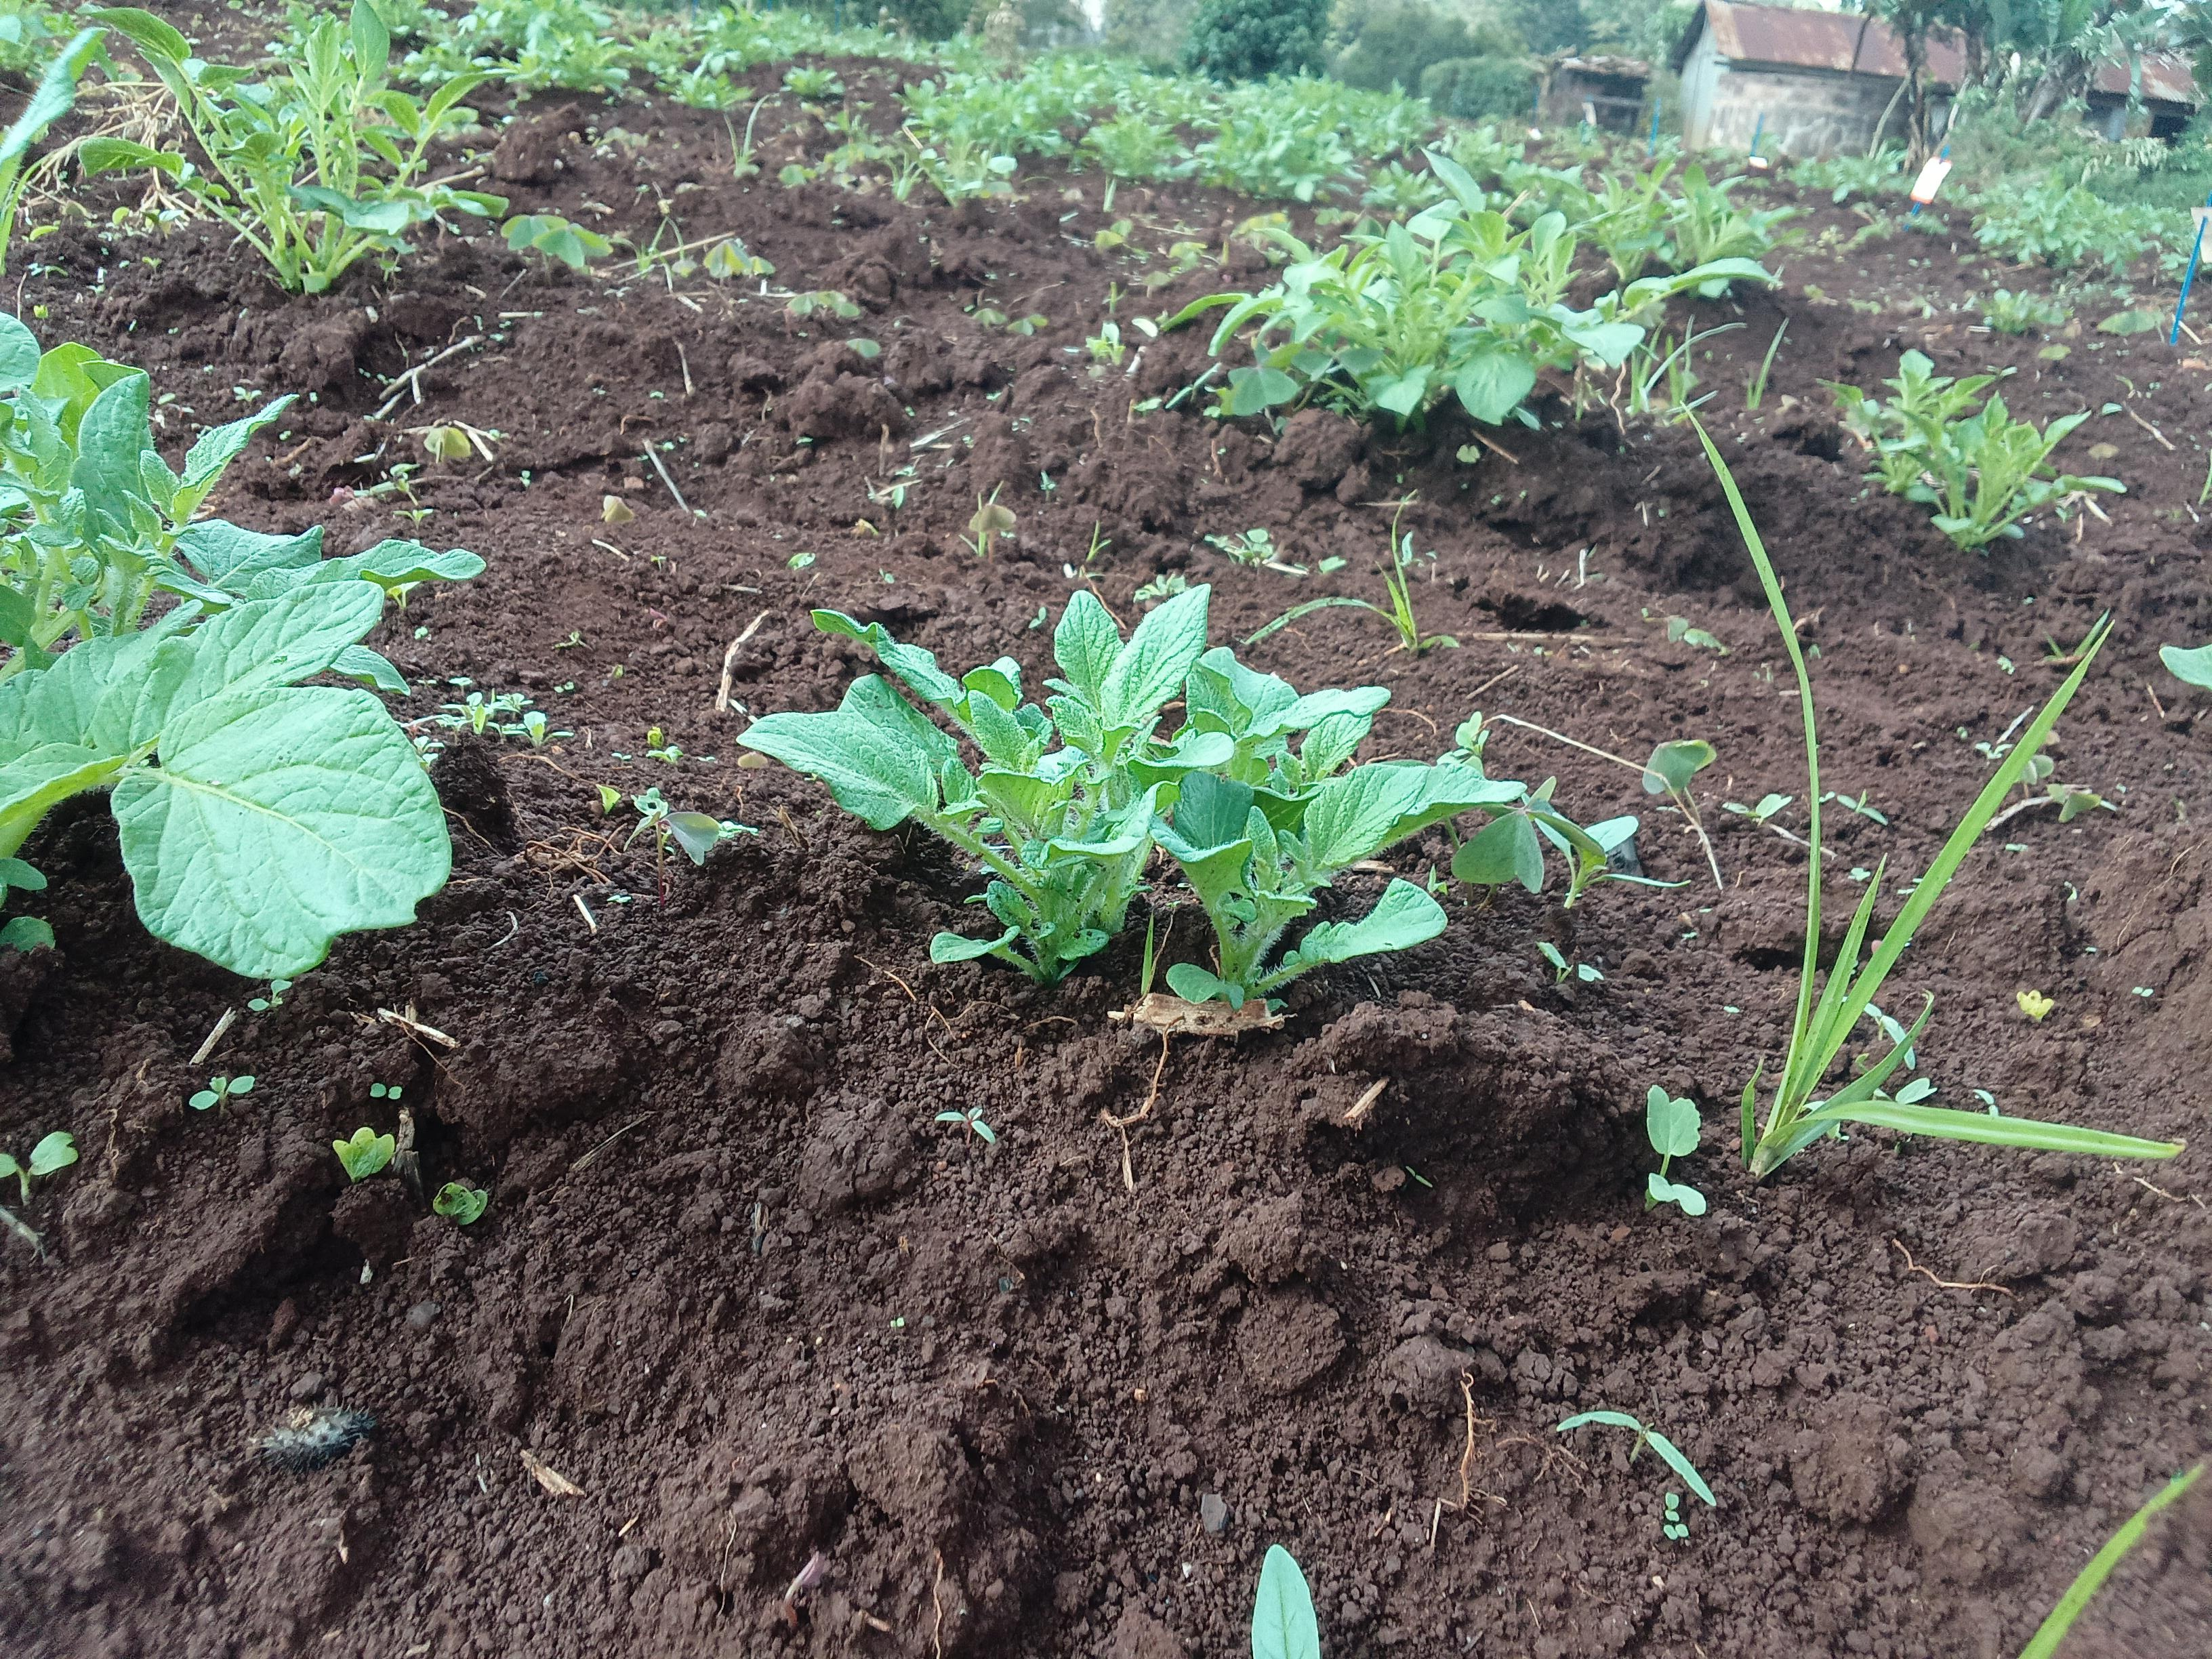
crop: potato
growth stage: sprouting emergence
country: Kenya
